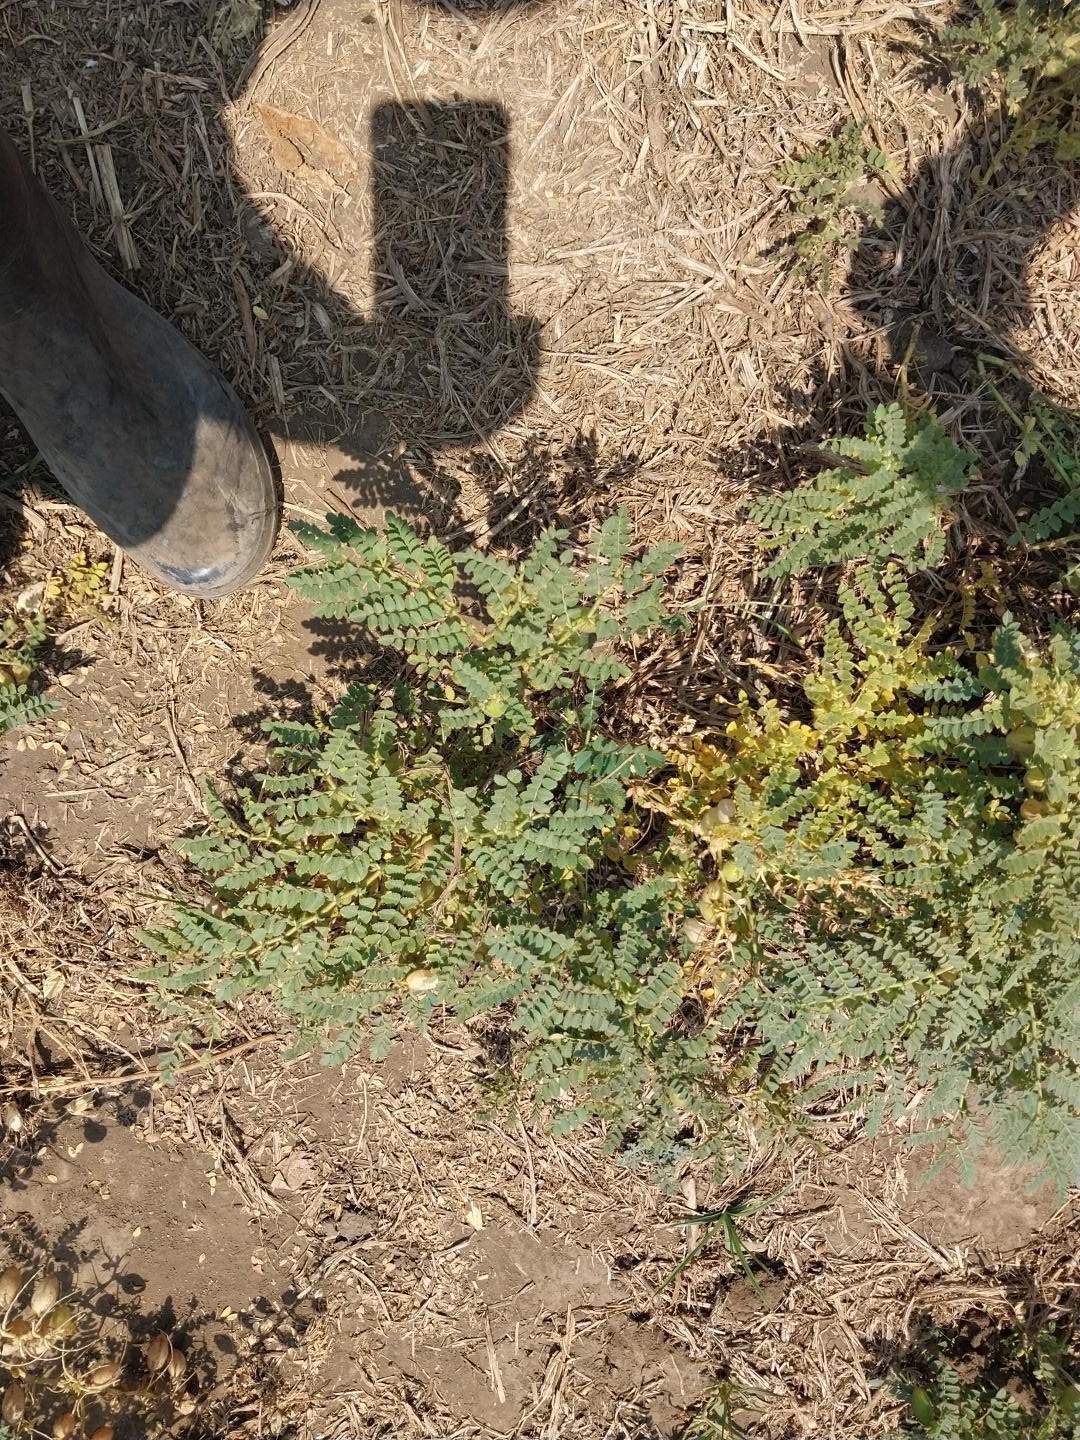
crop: chickpea
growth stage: development pod
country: Tanzania
